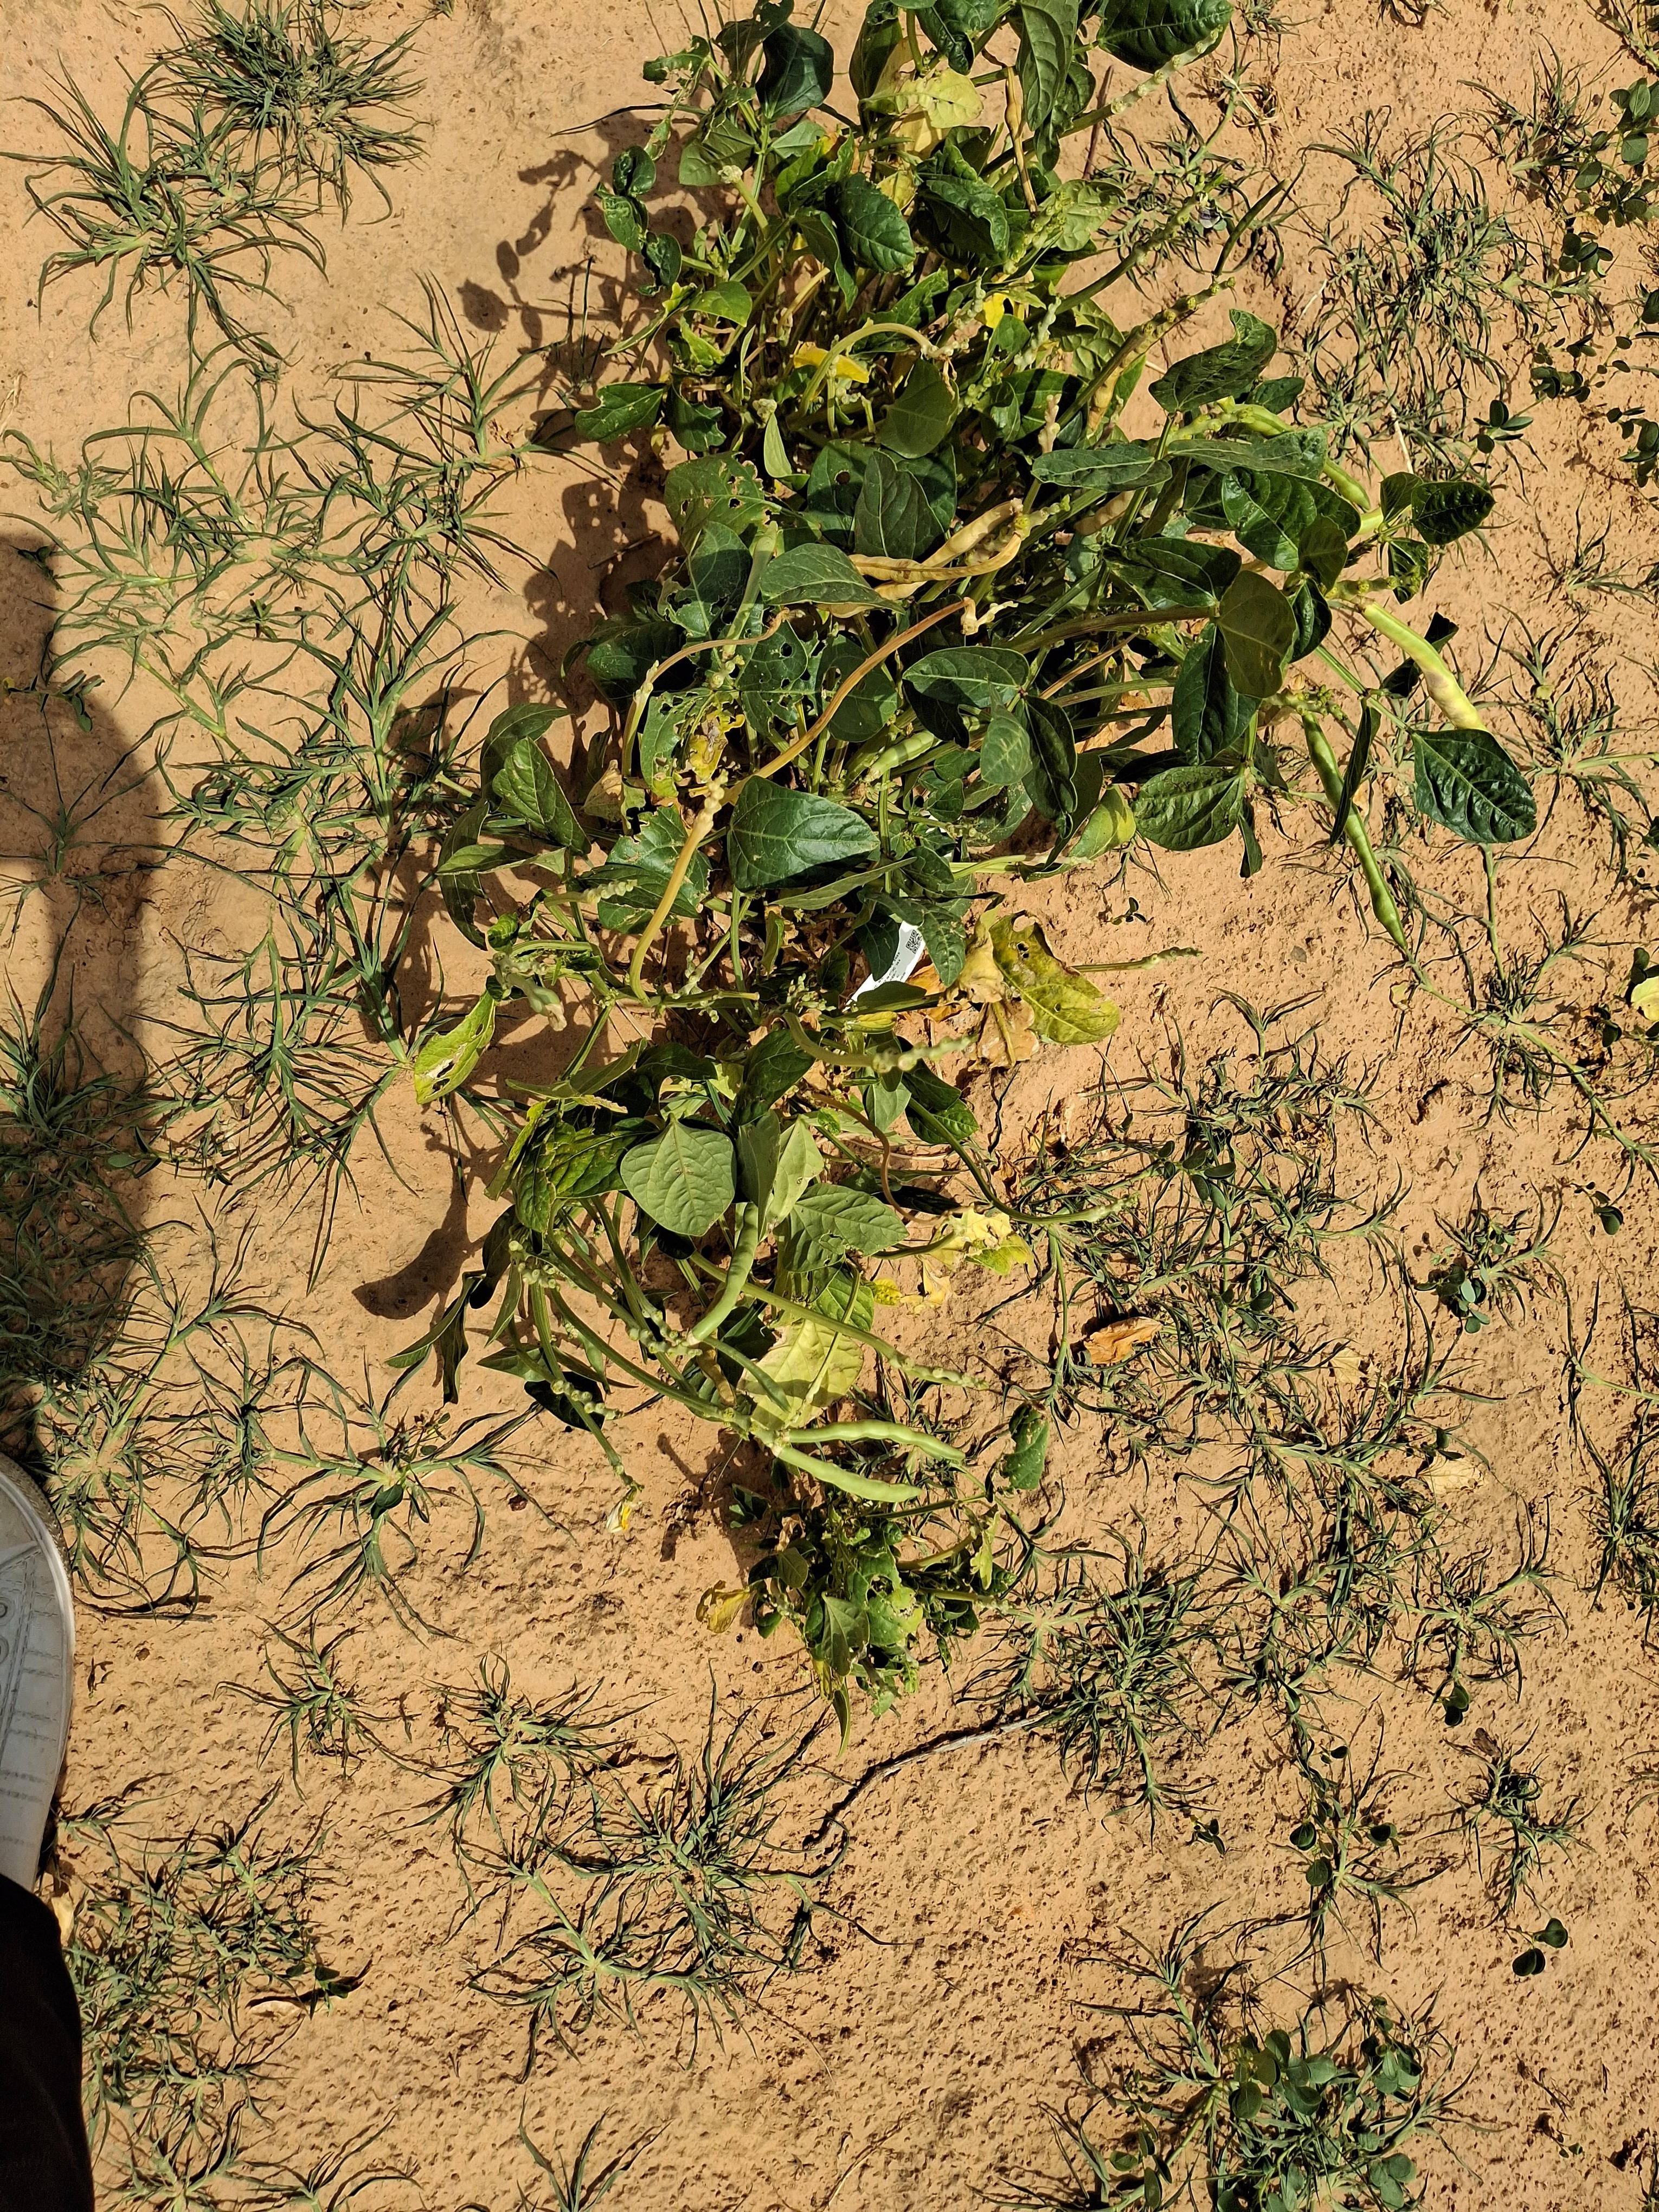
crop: cowpea
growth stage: harvest maturity
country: Nigeria
